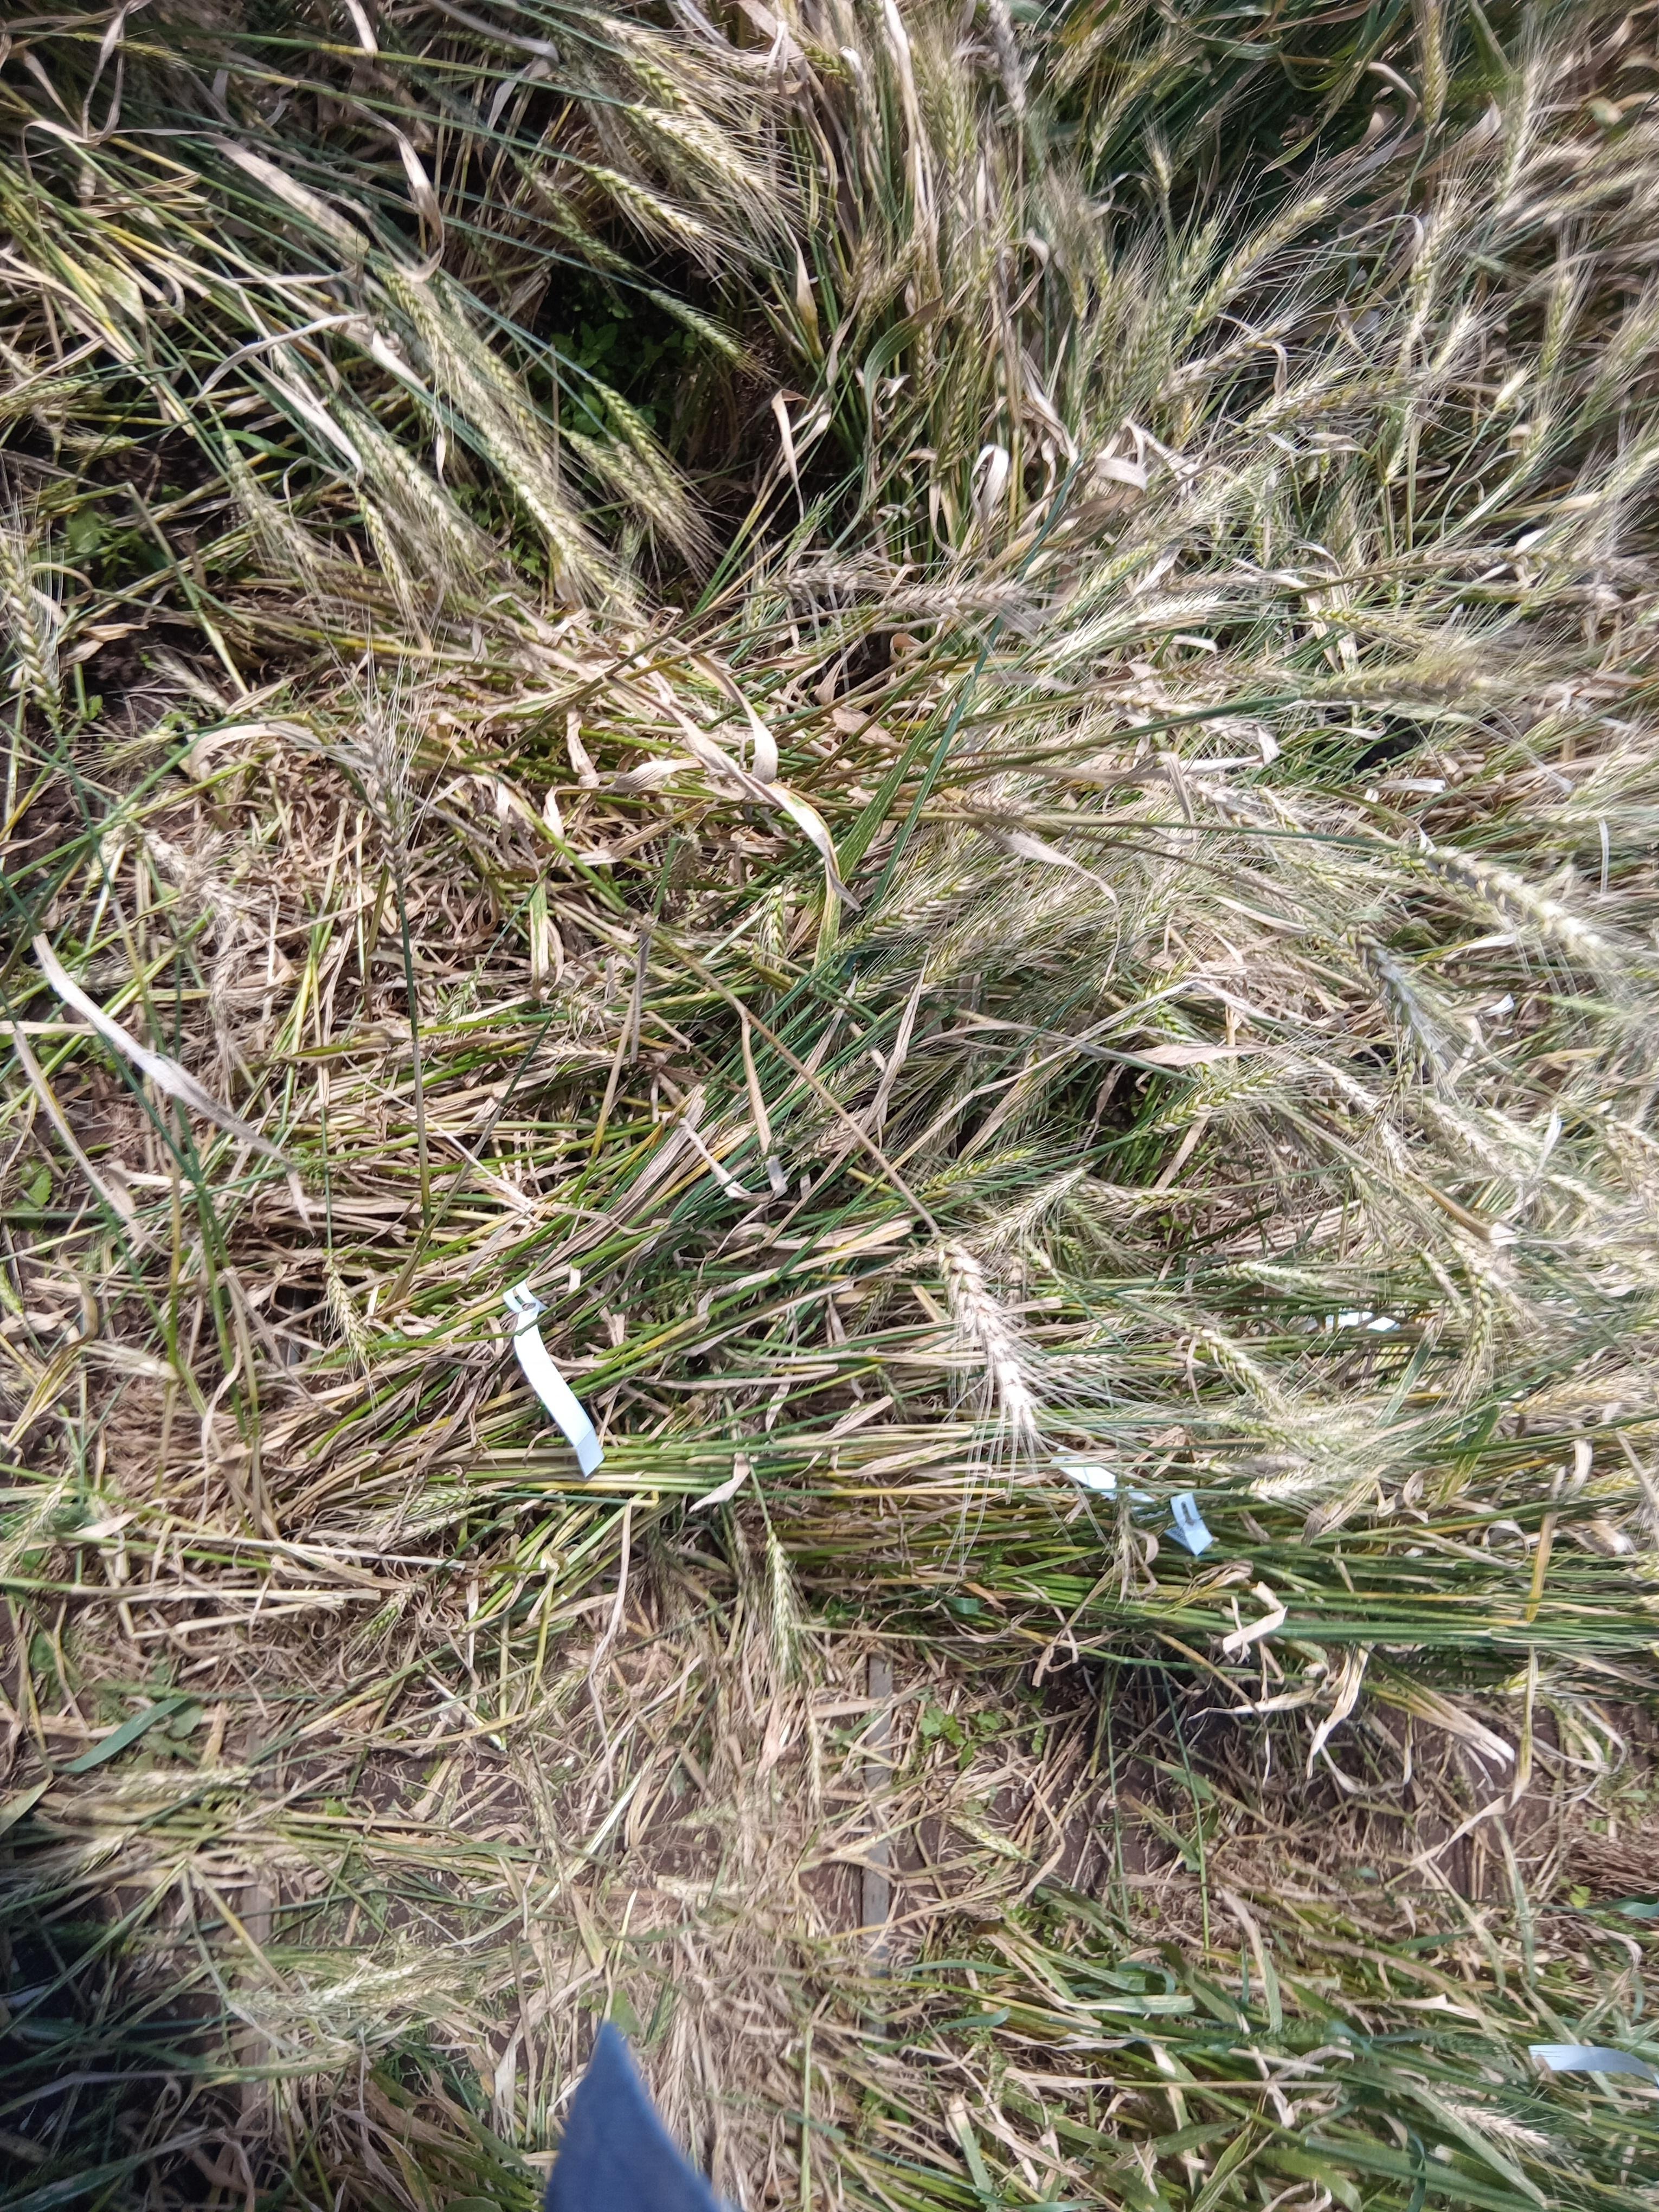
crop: wheat
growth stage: maturity
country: Kenya
